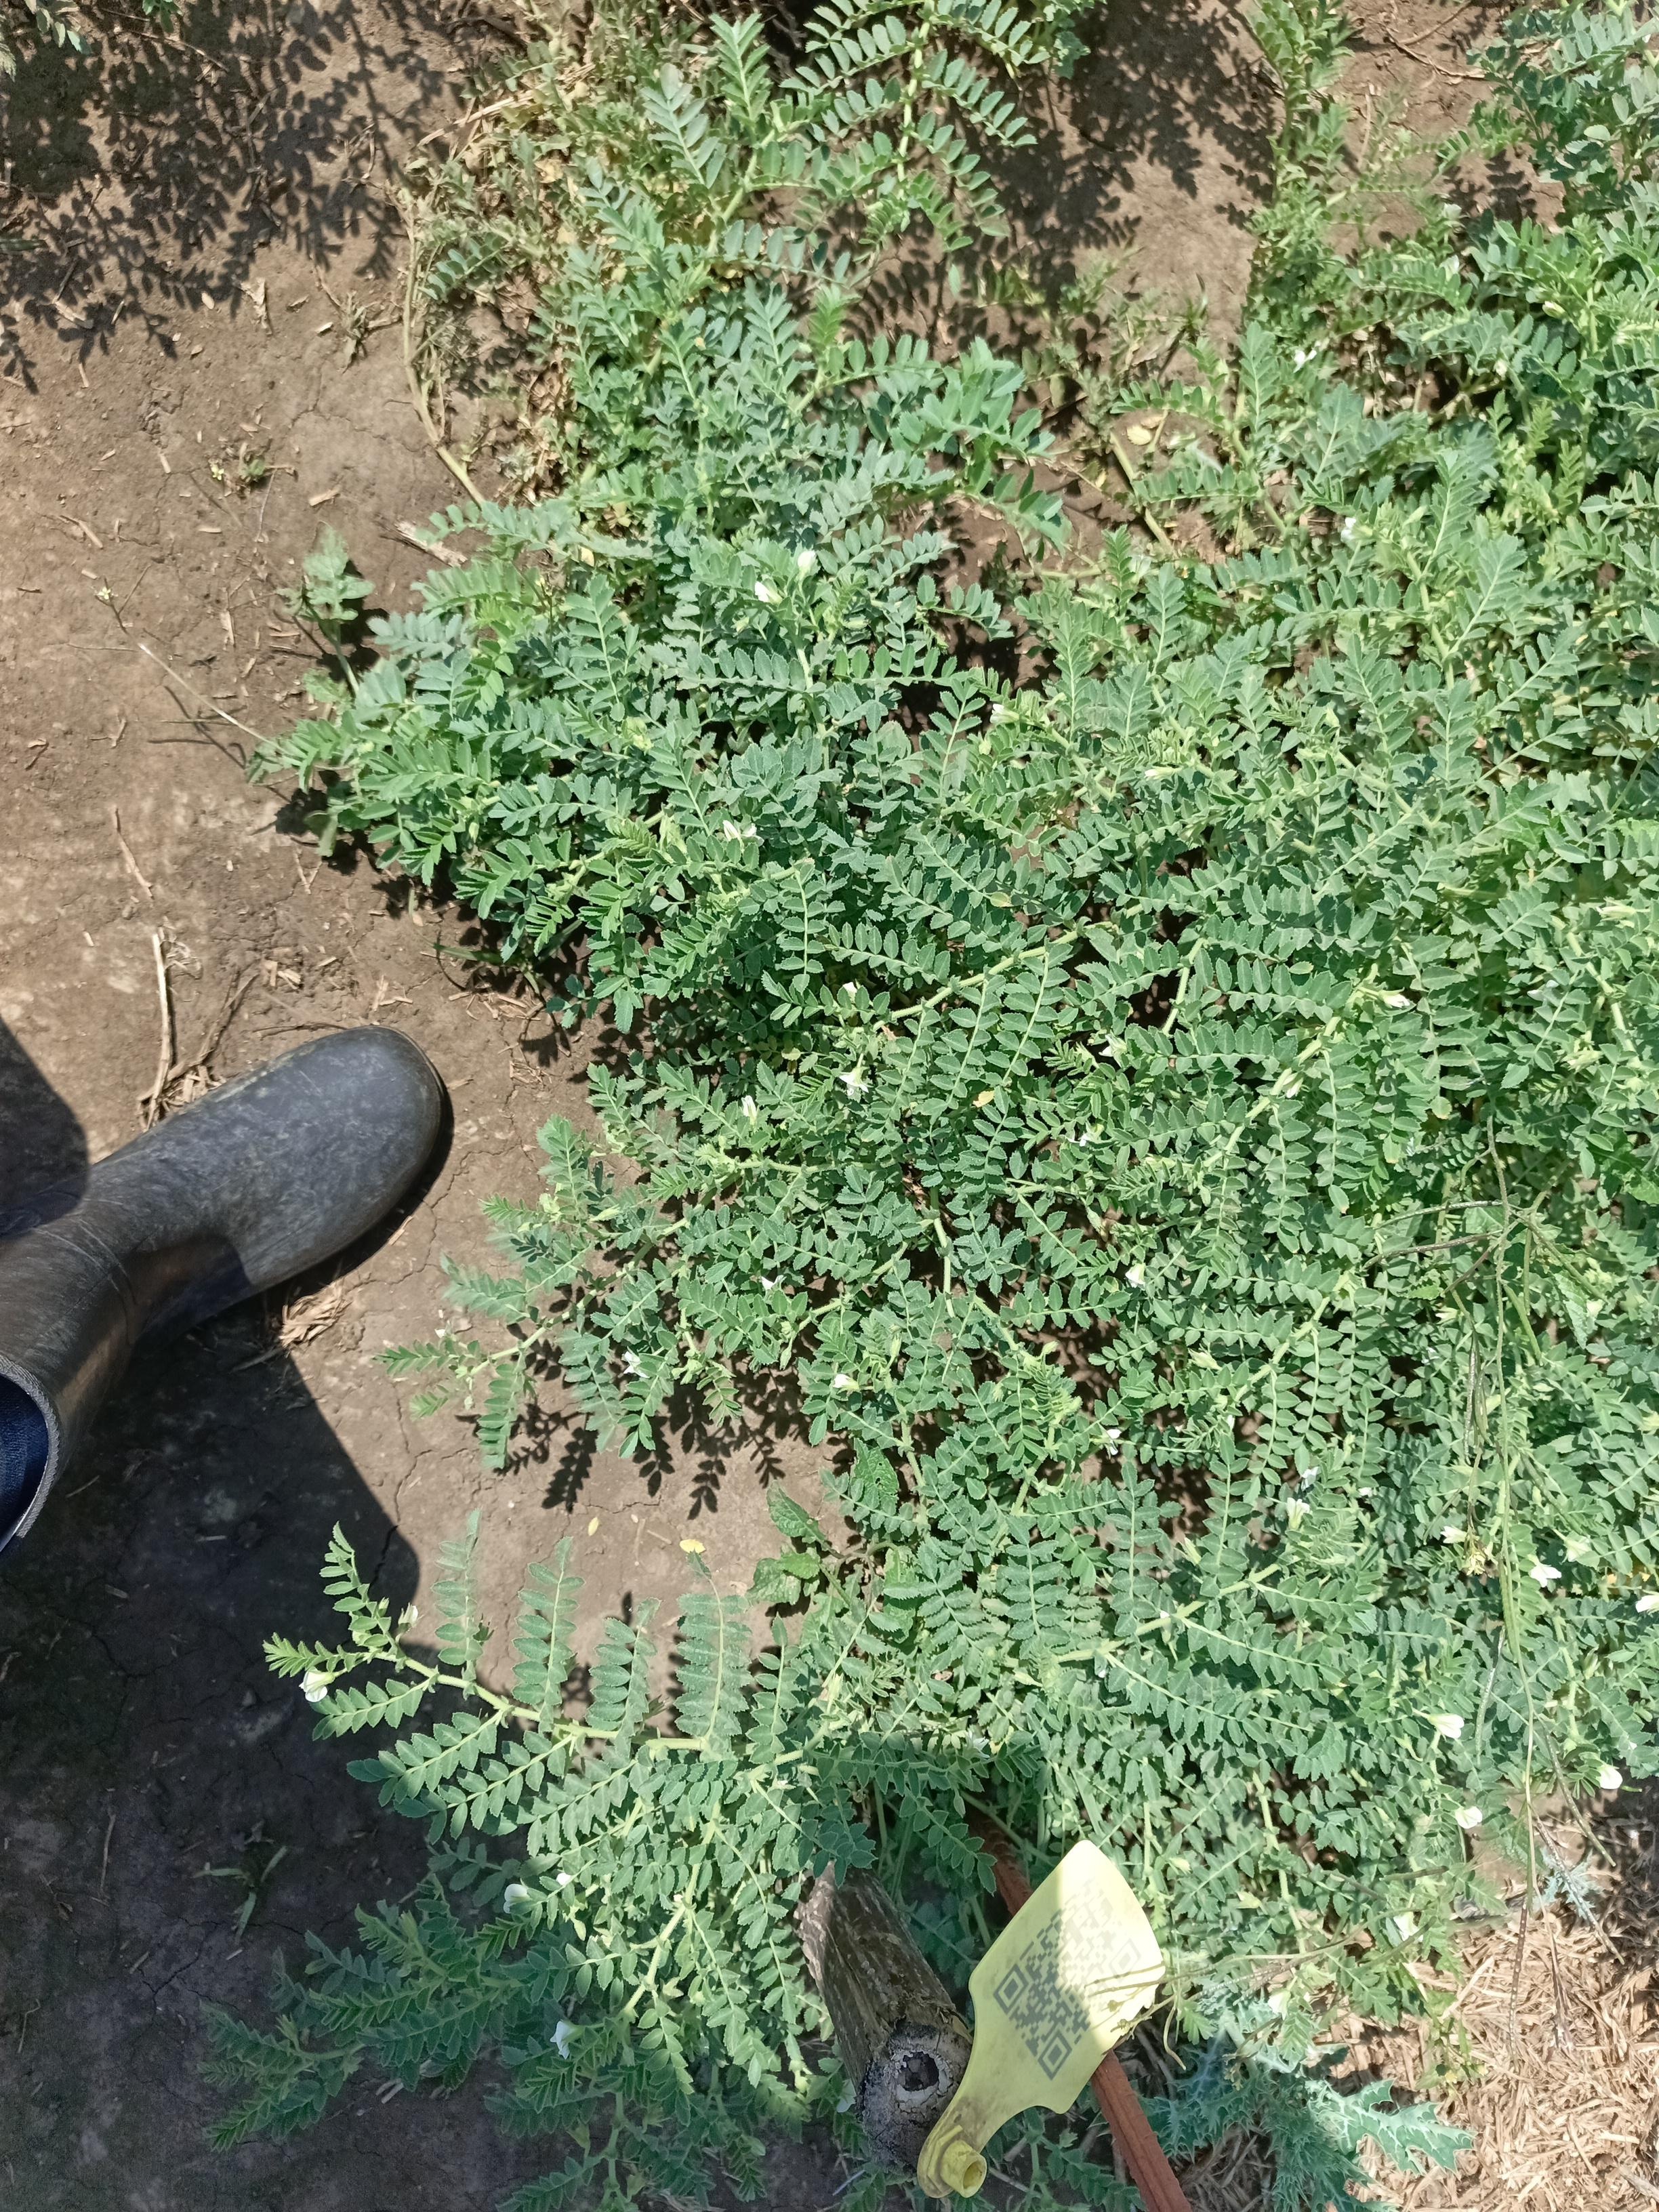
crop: chickpea
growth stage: development pod
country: Tanzania
